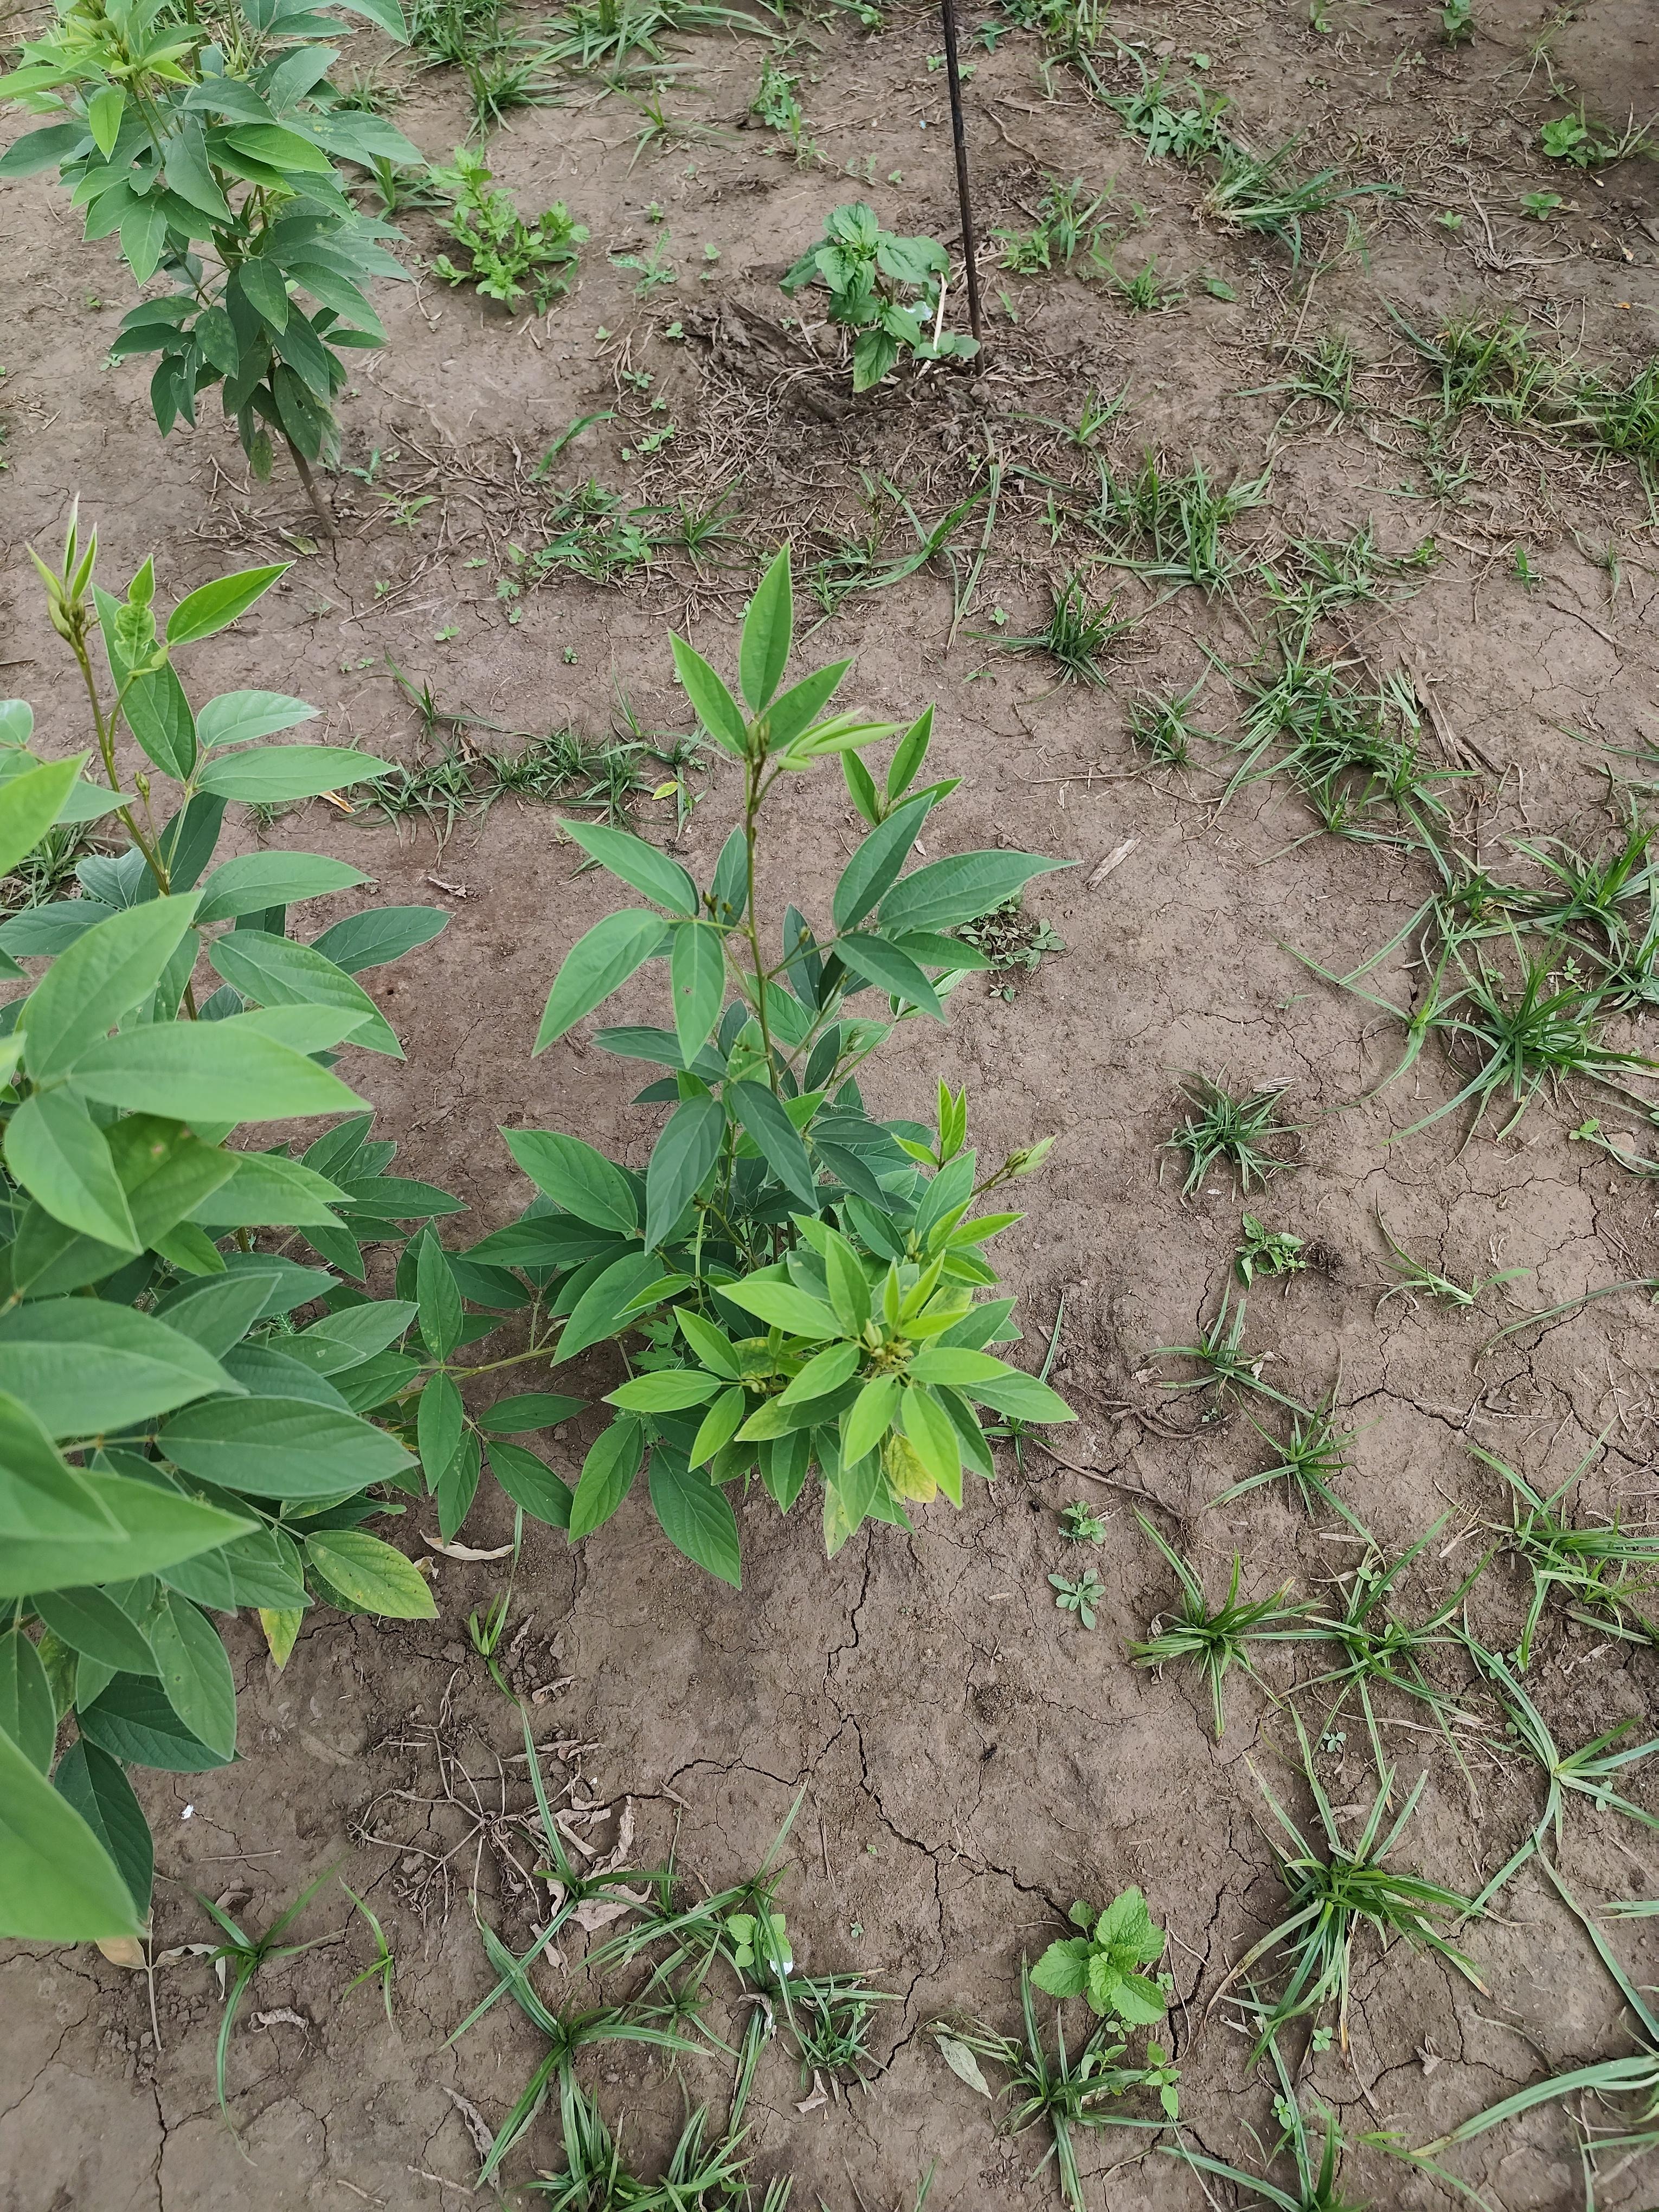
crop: pigeonpea
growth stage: flowering
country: Tanzania
